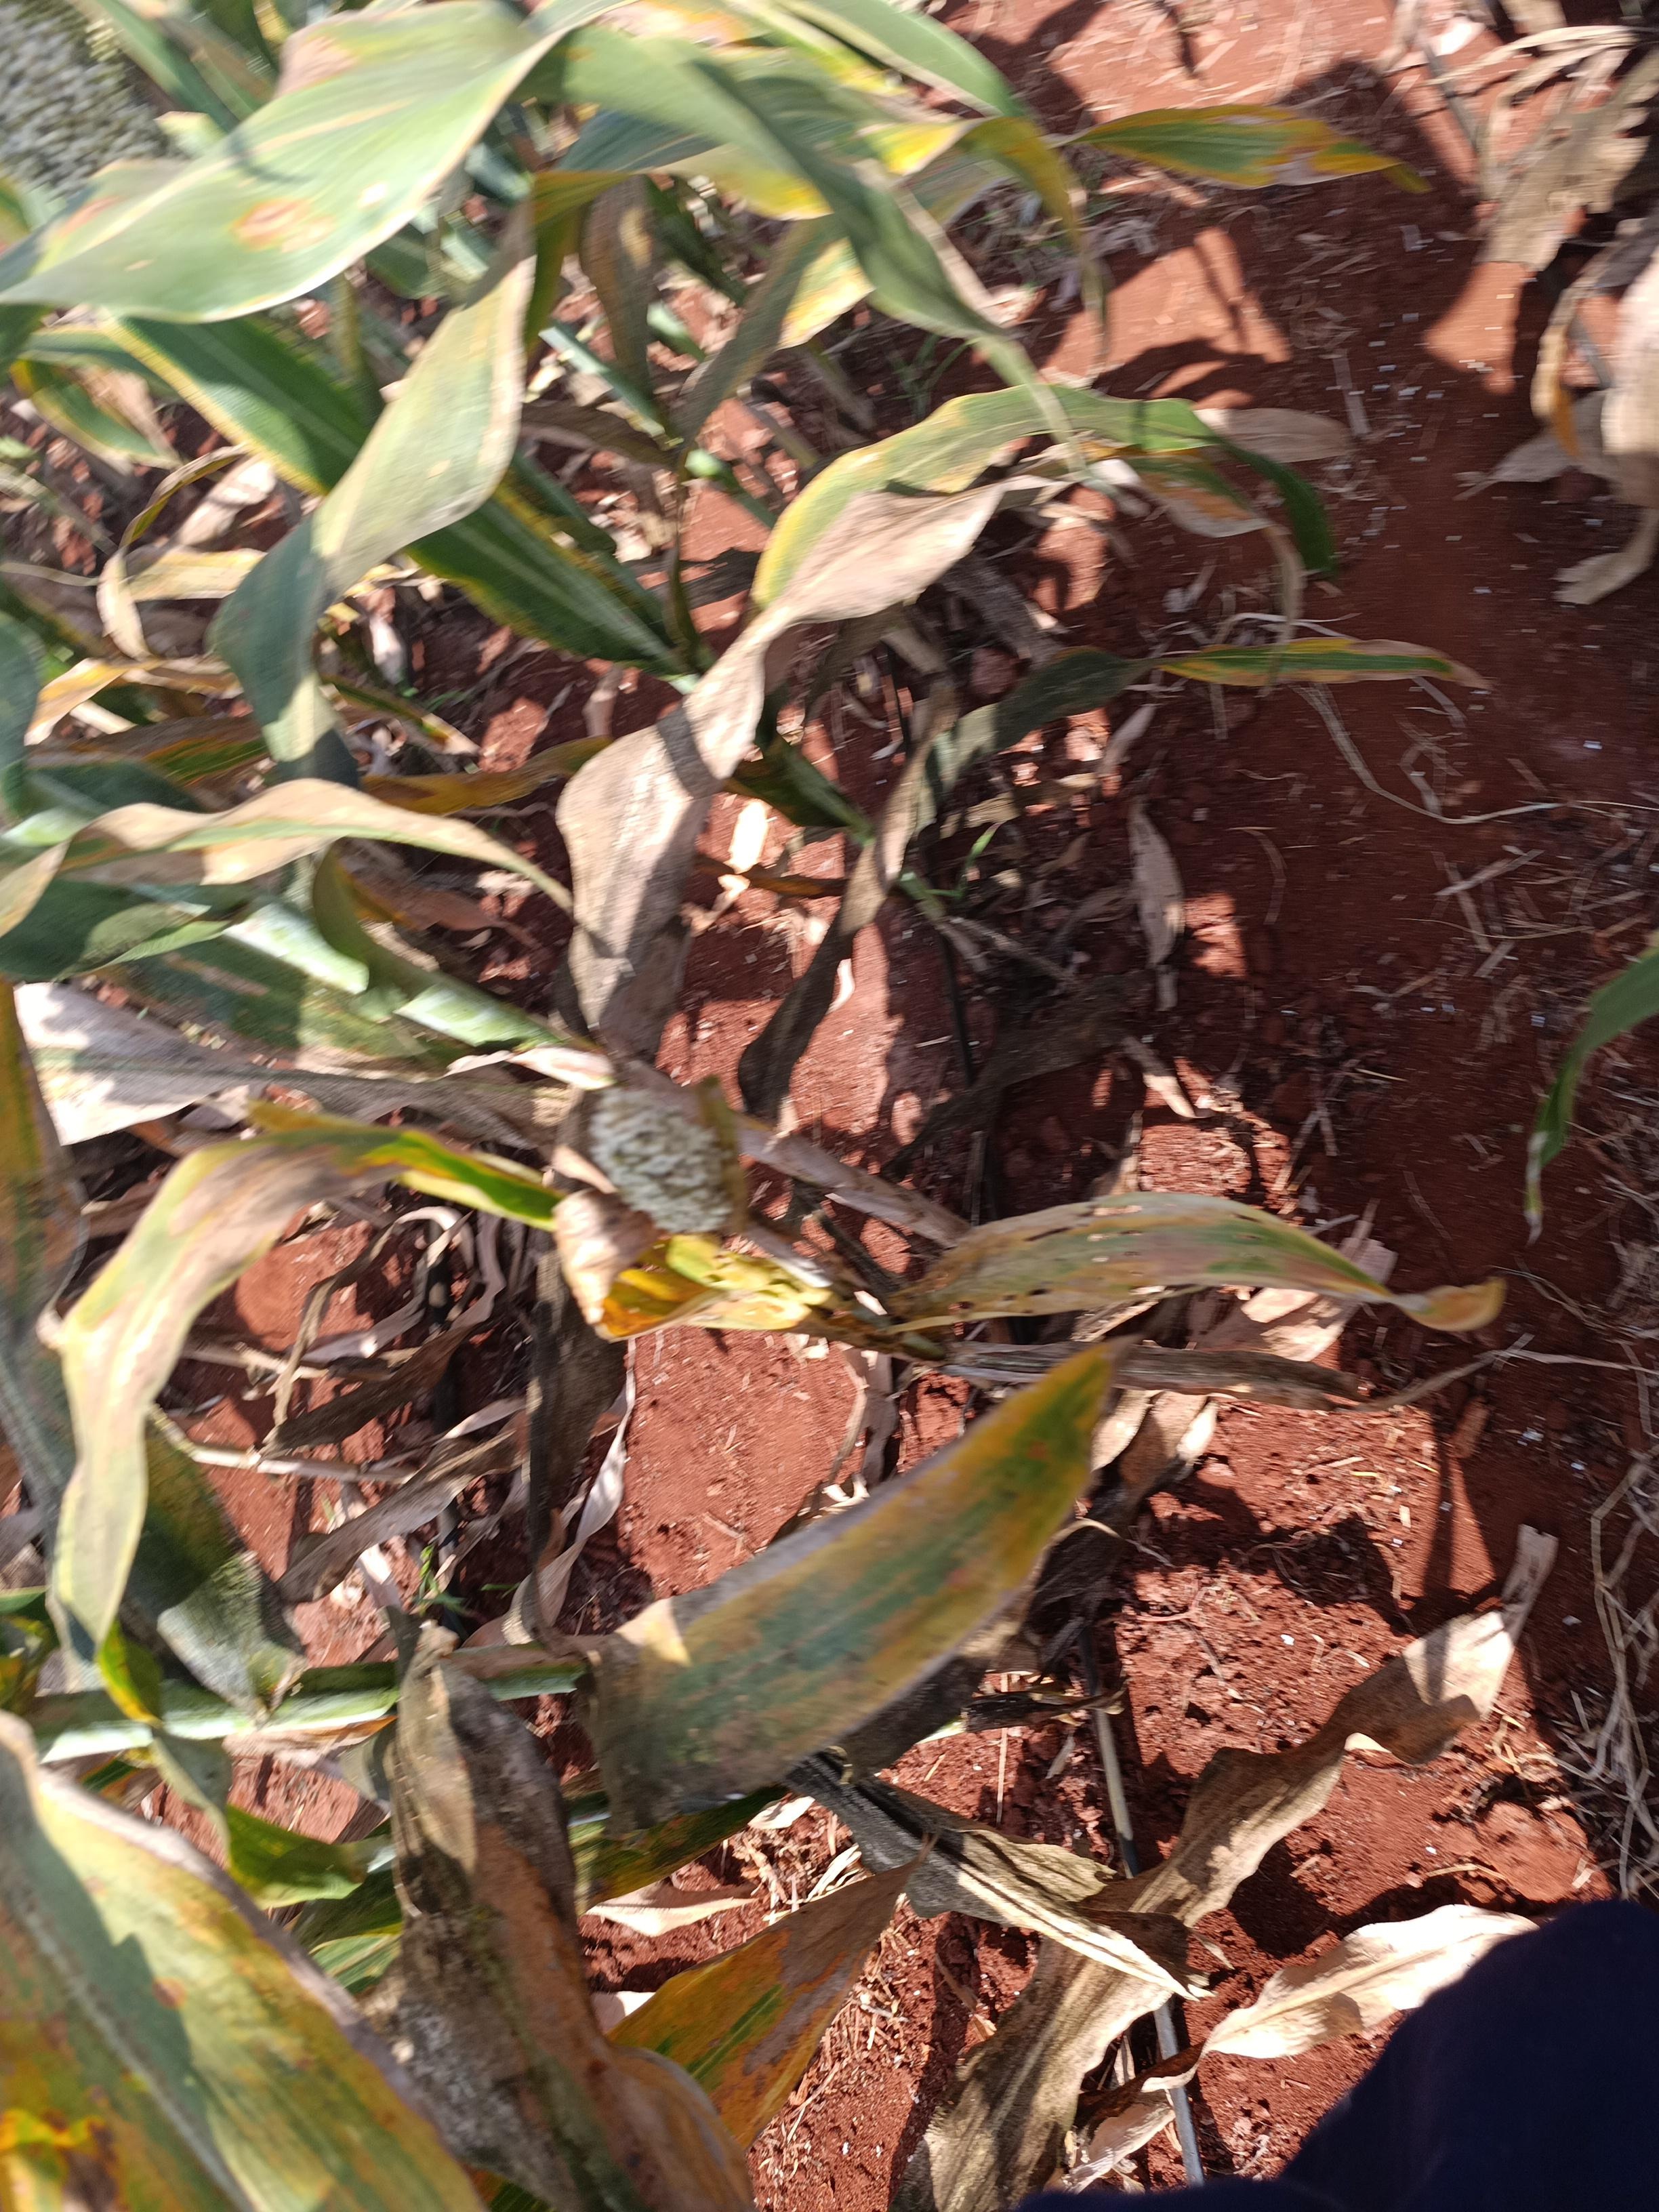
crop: sorghum
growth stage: filling grain
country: Kenya
